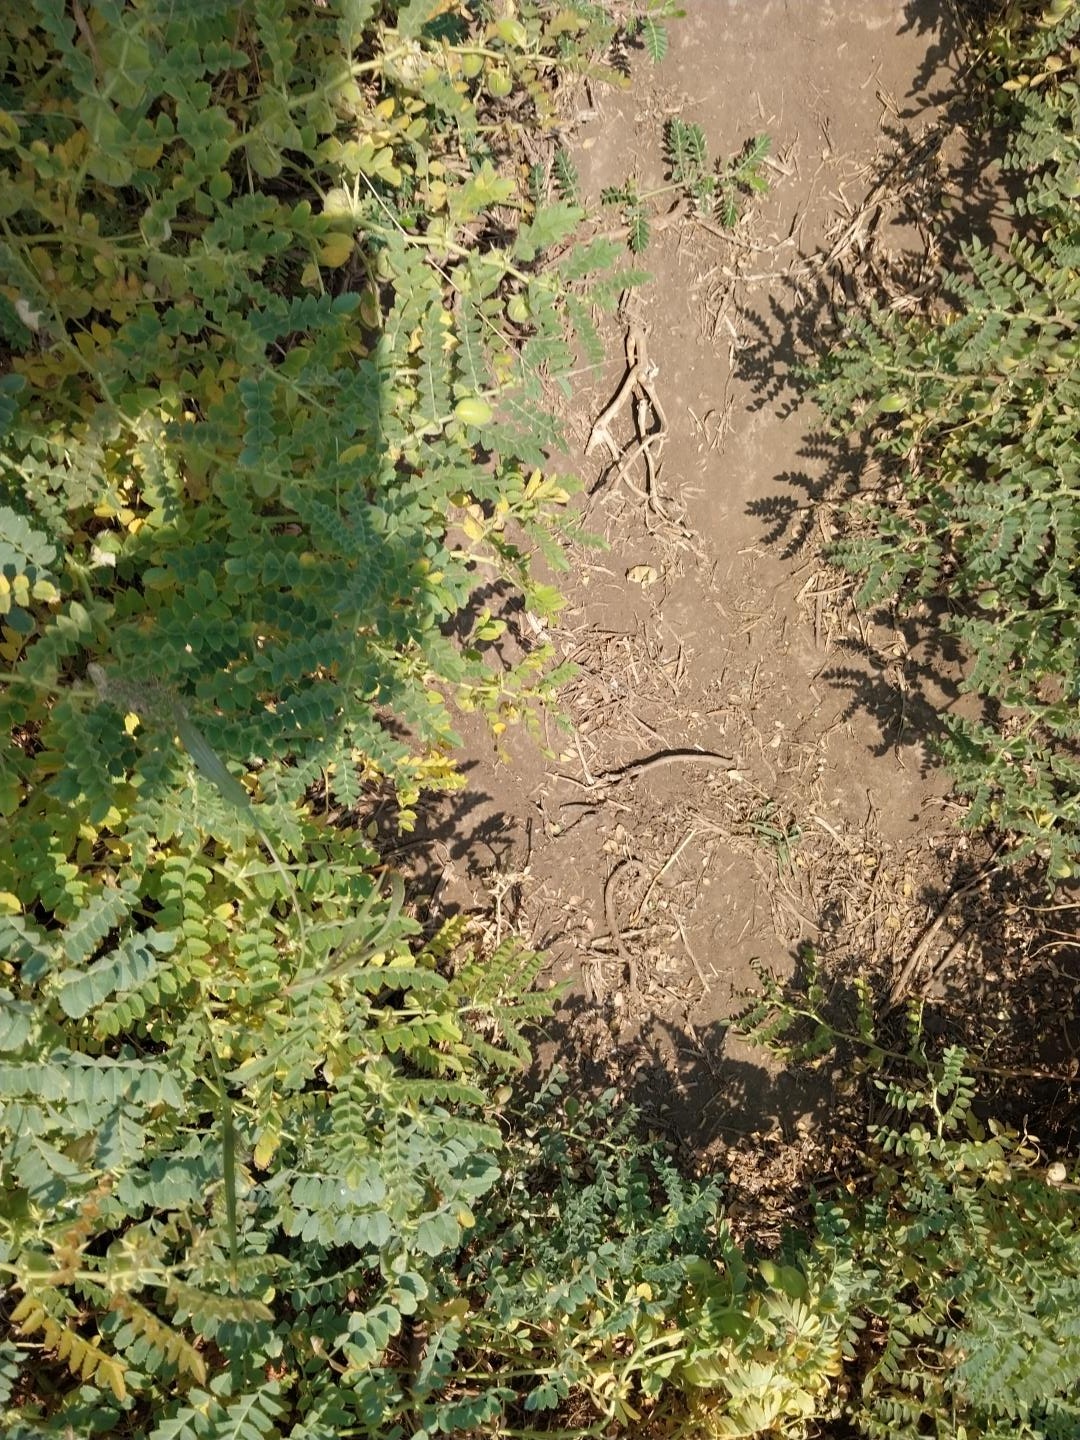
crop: chickpea
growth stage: development pod
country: Tanzania
